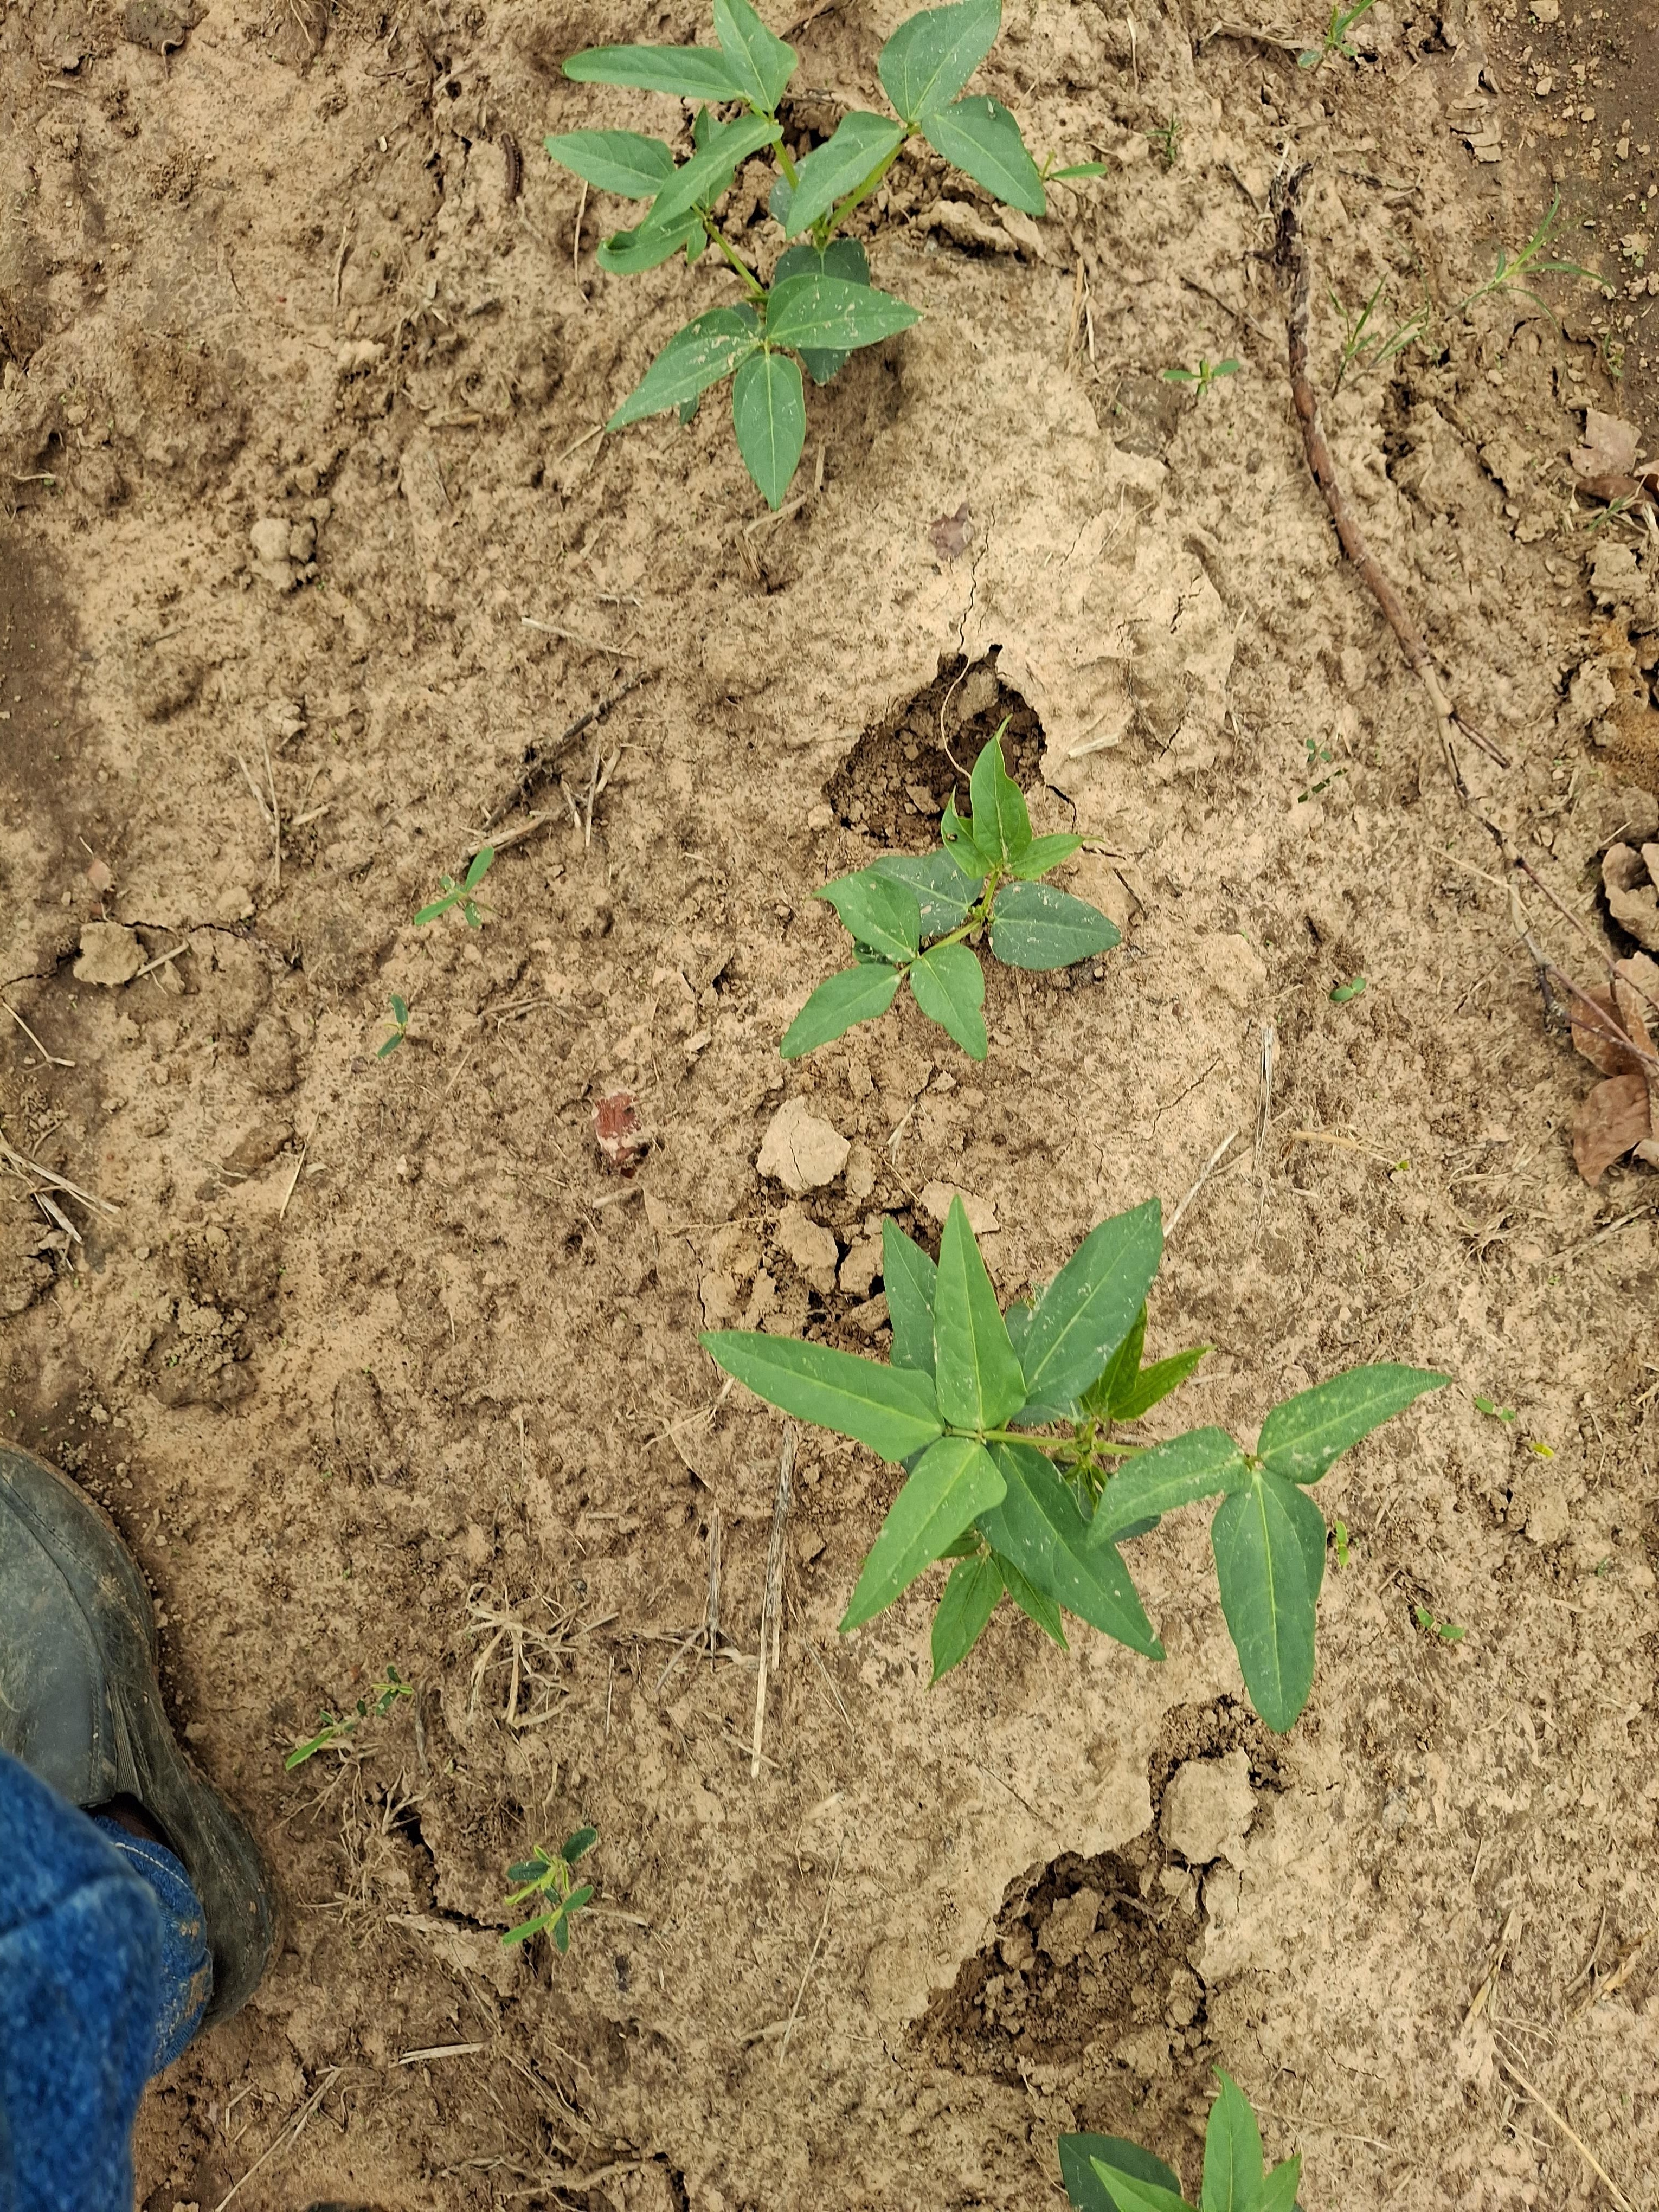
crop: cowpea
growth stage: emergence
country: Nigeria
